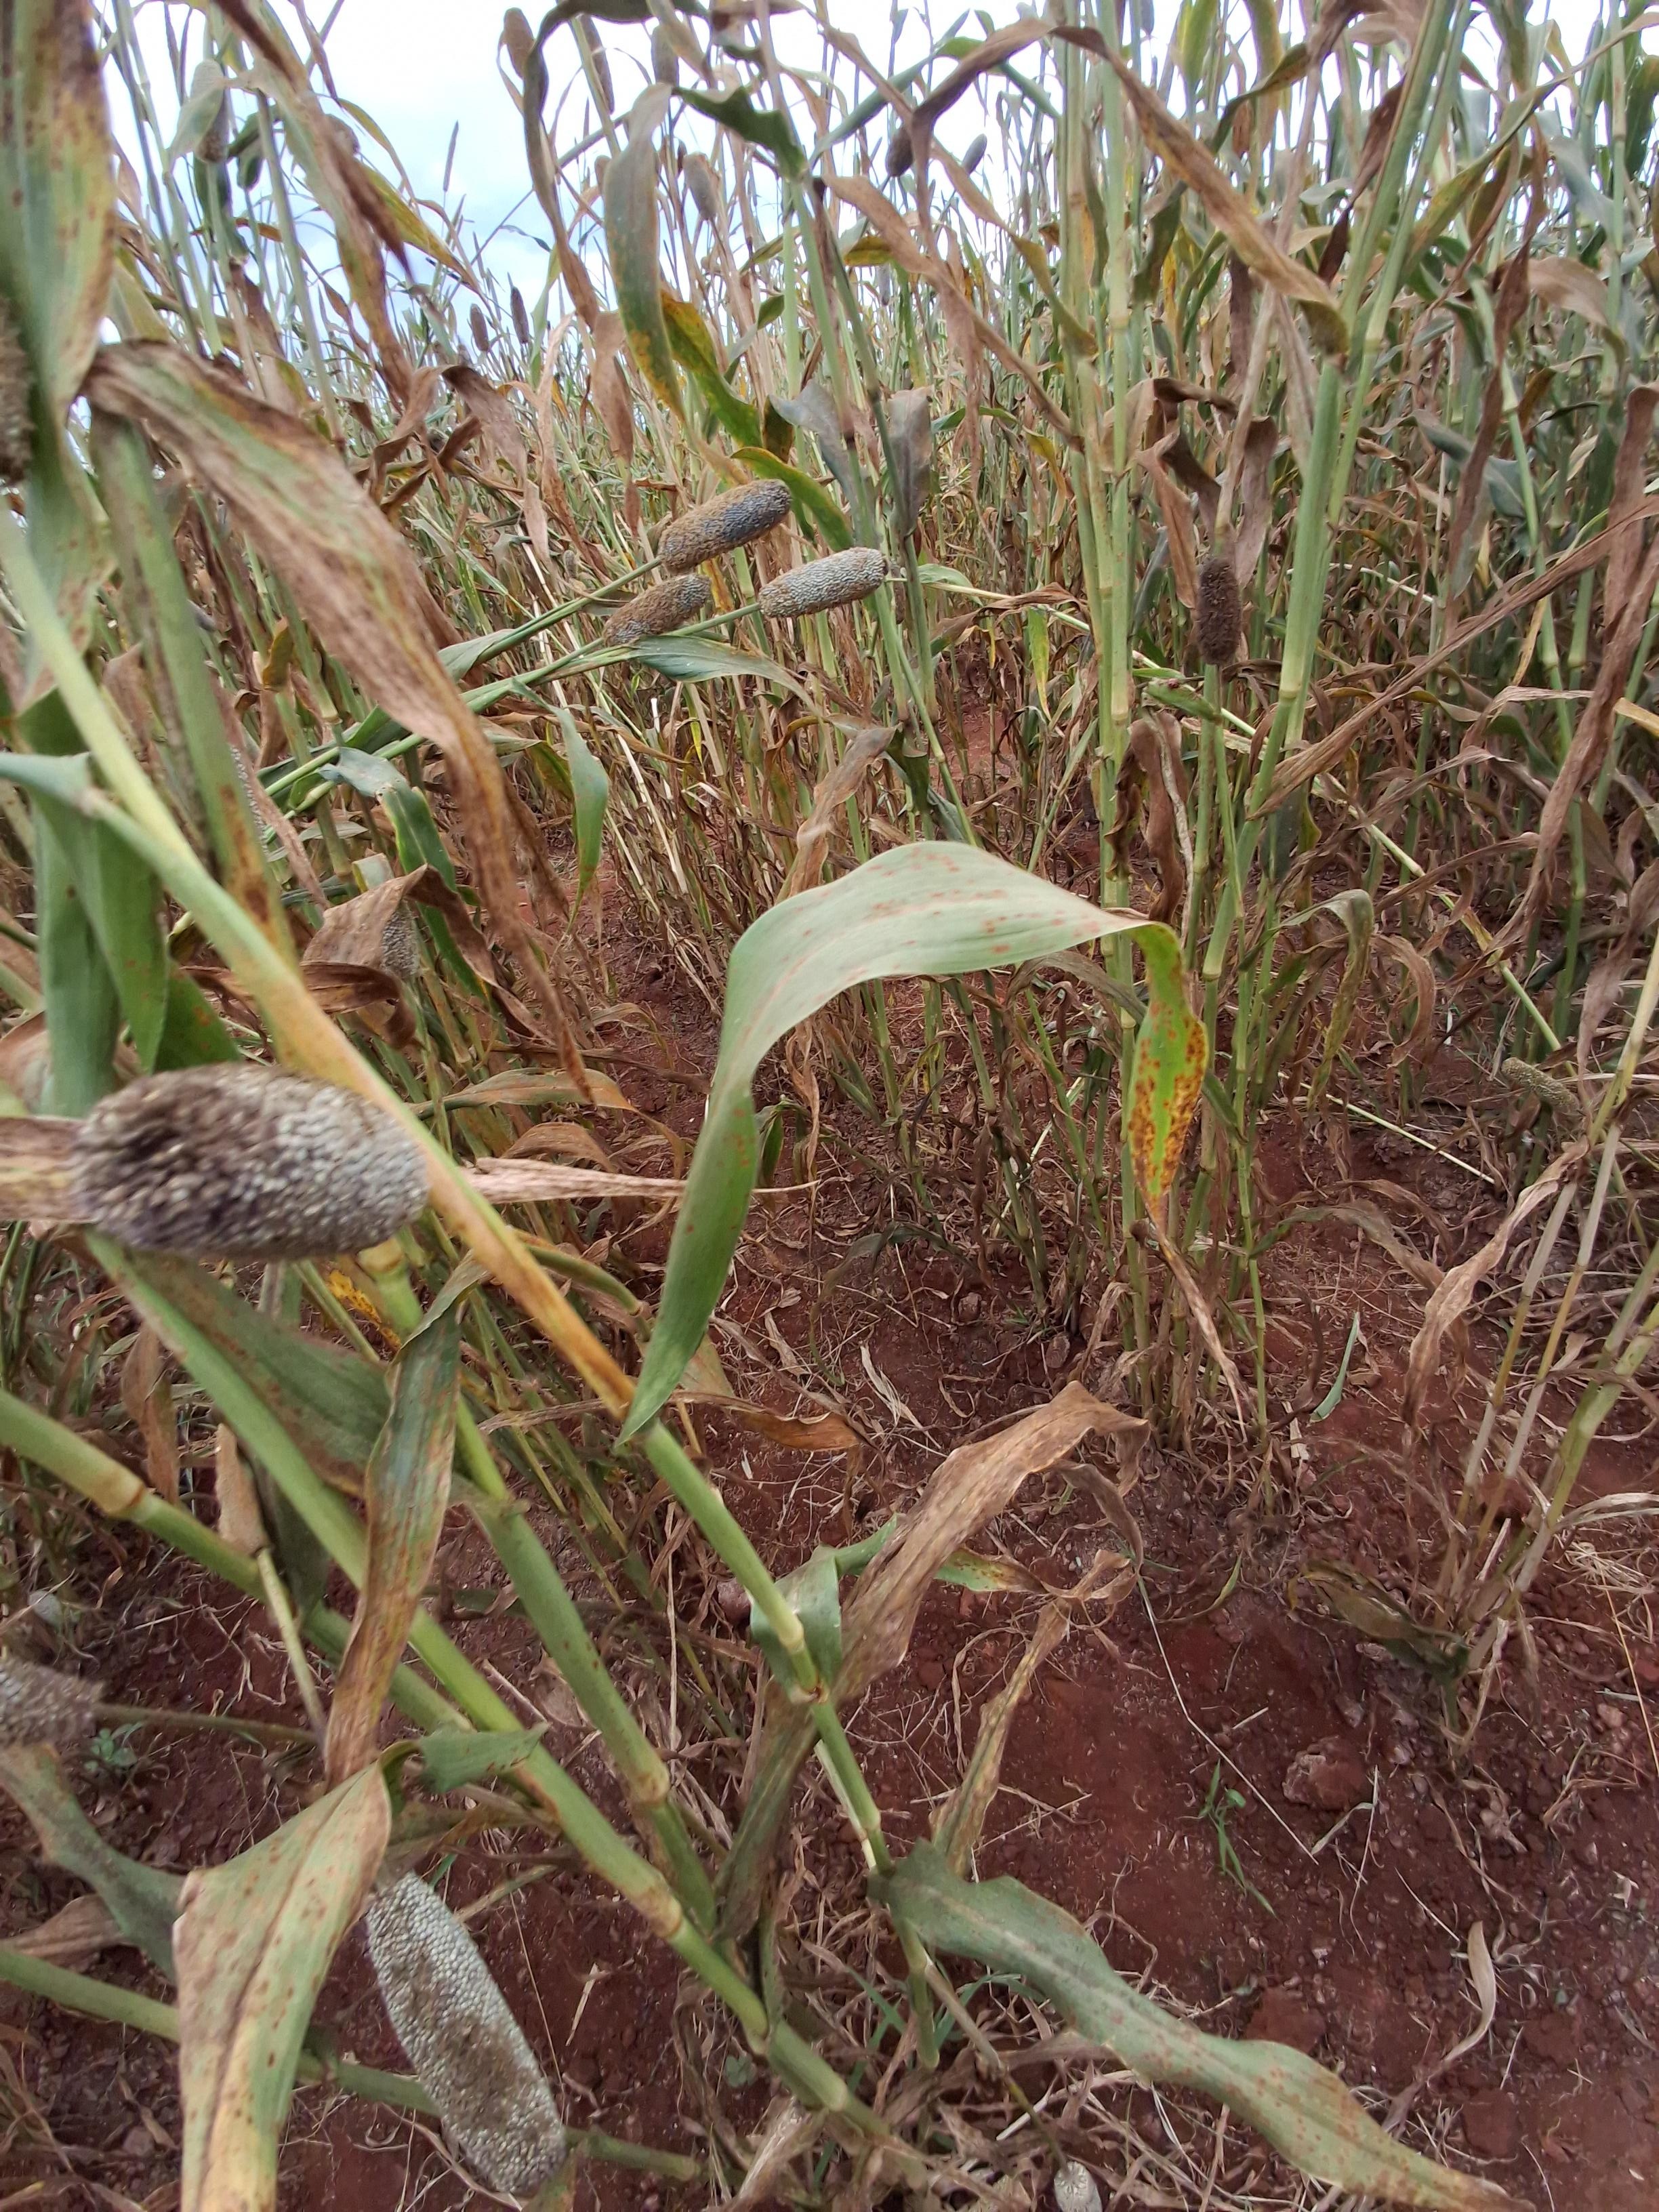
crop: pearl millet
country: Kenya
